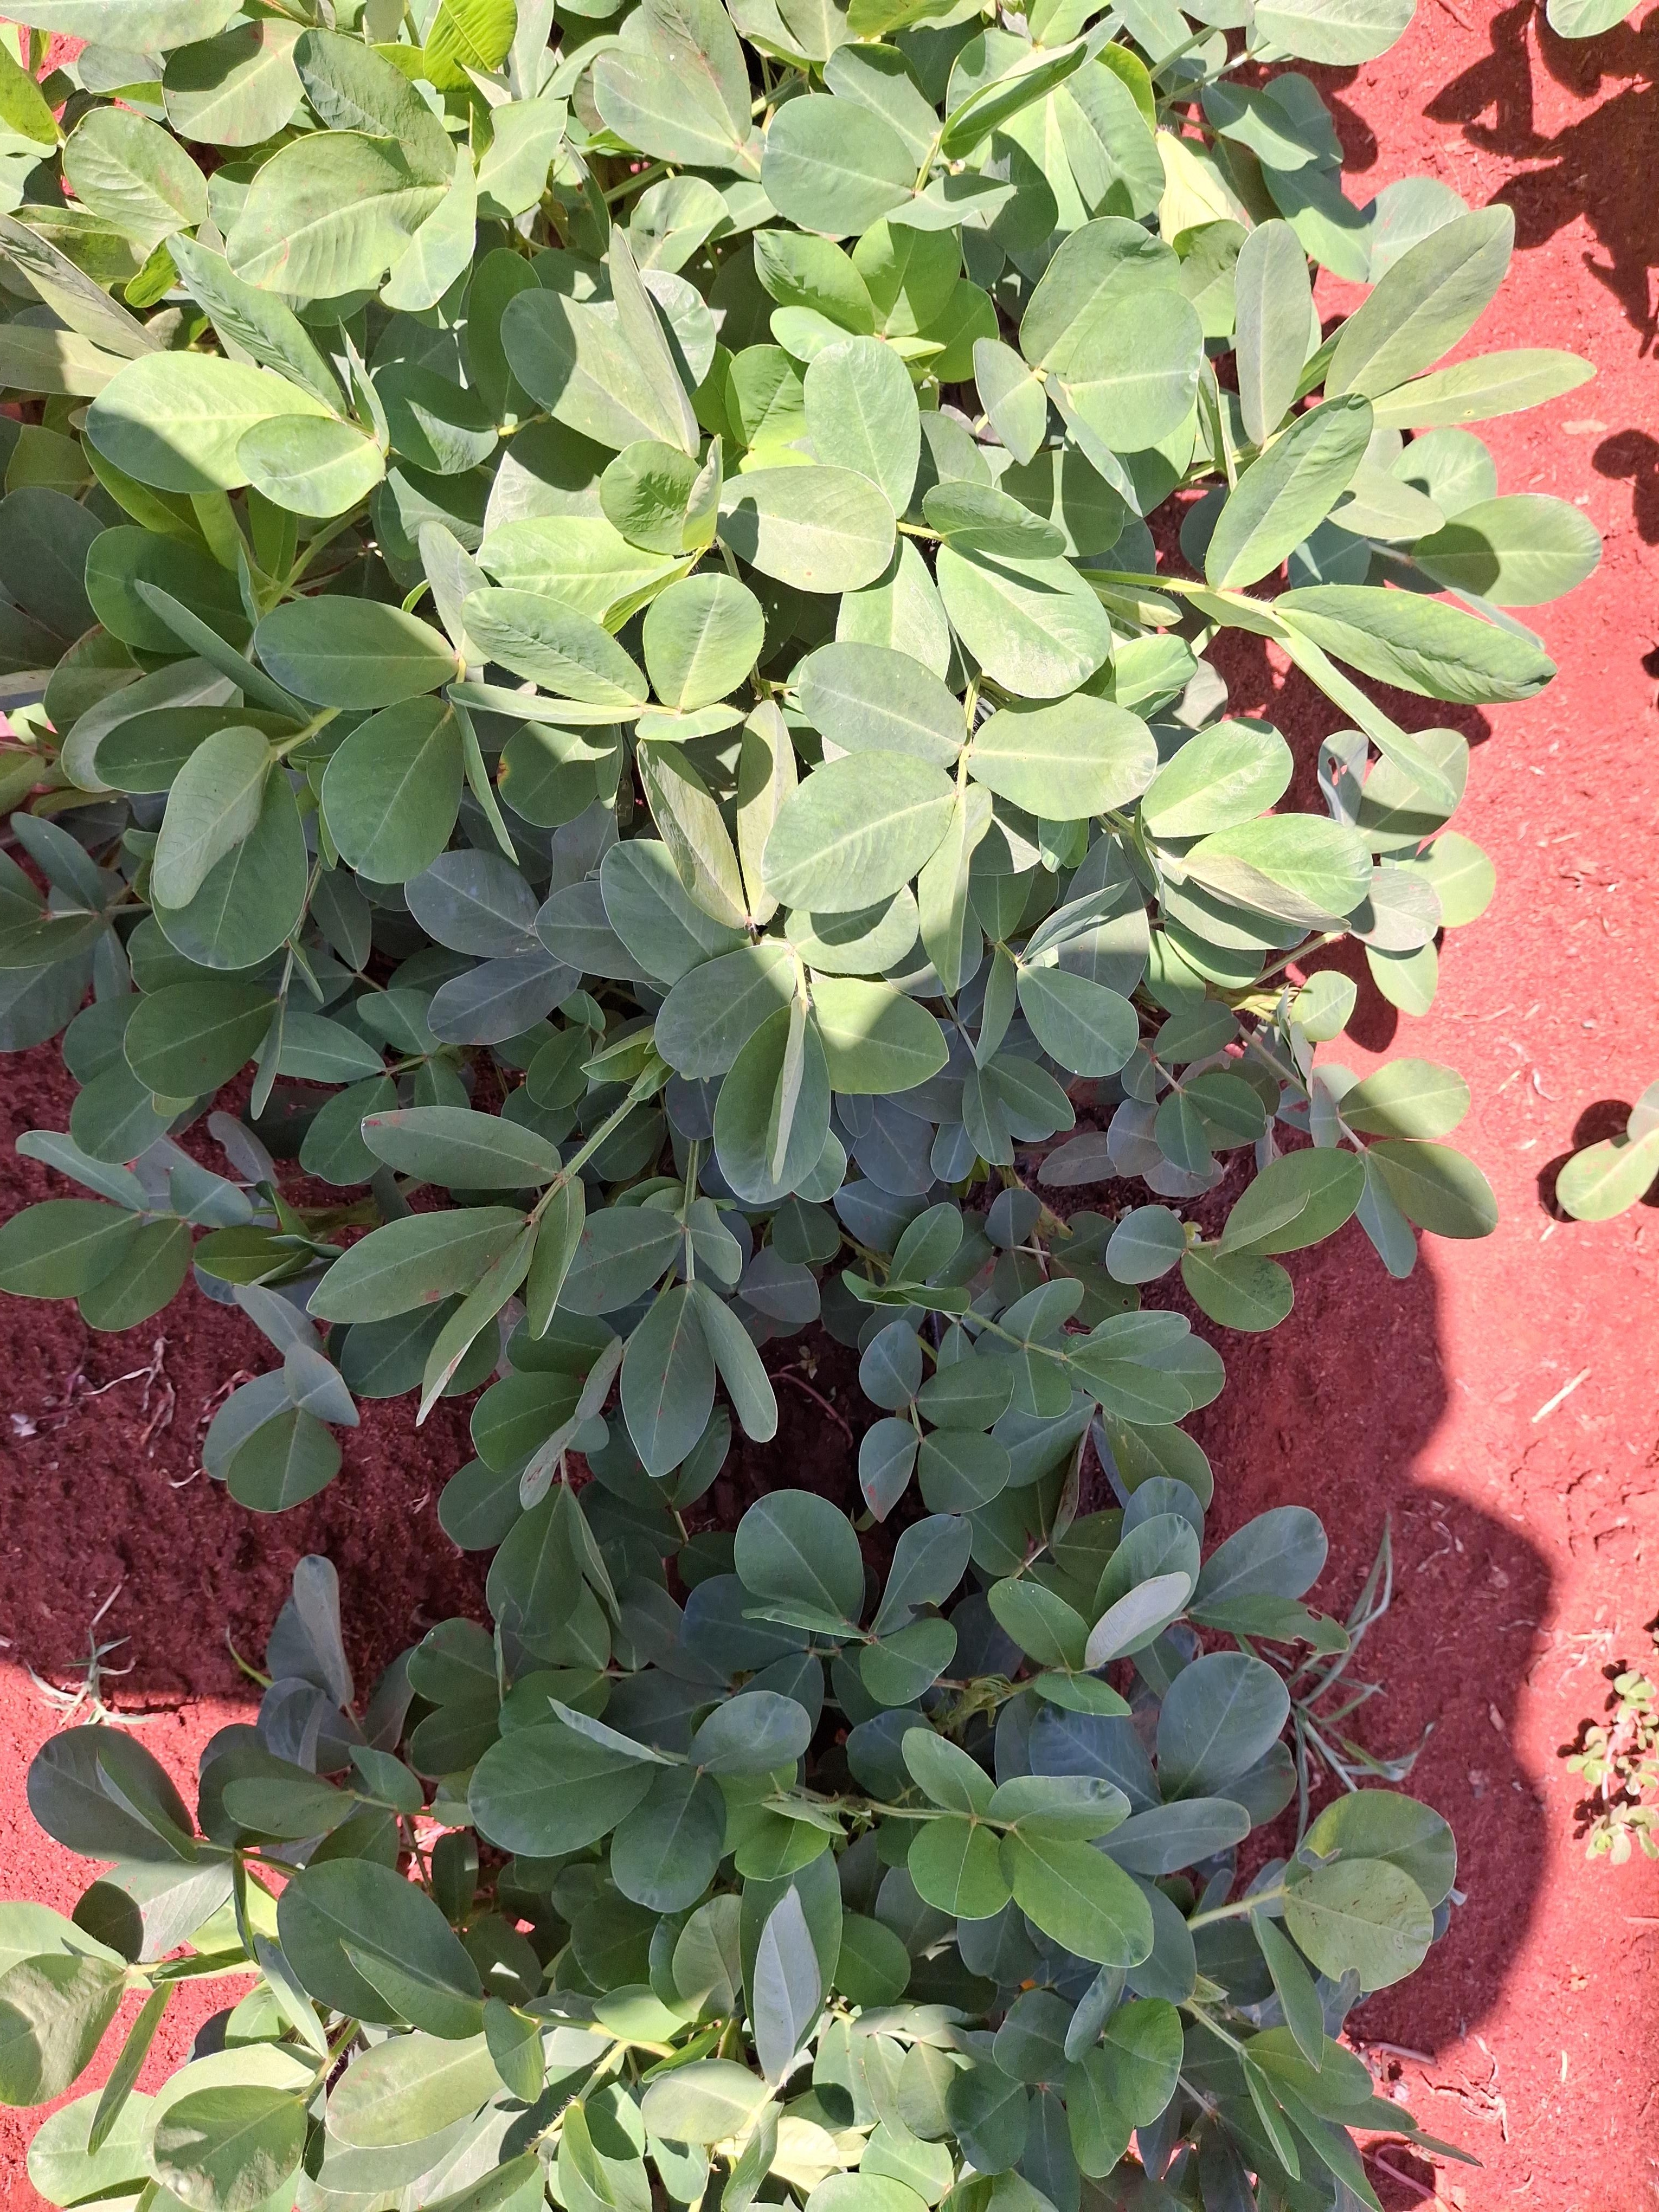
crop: groundnut
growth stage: flowering
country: Kenya
